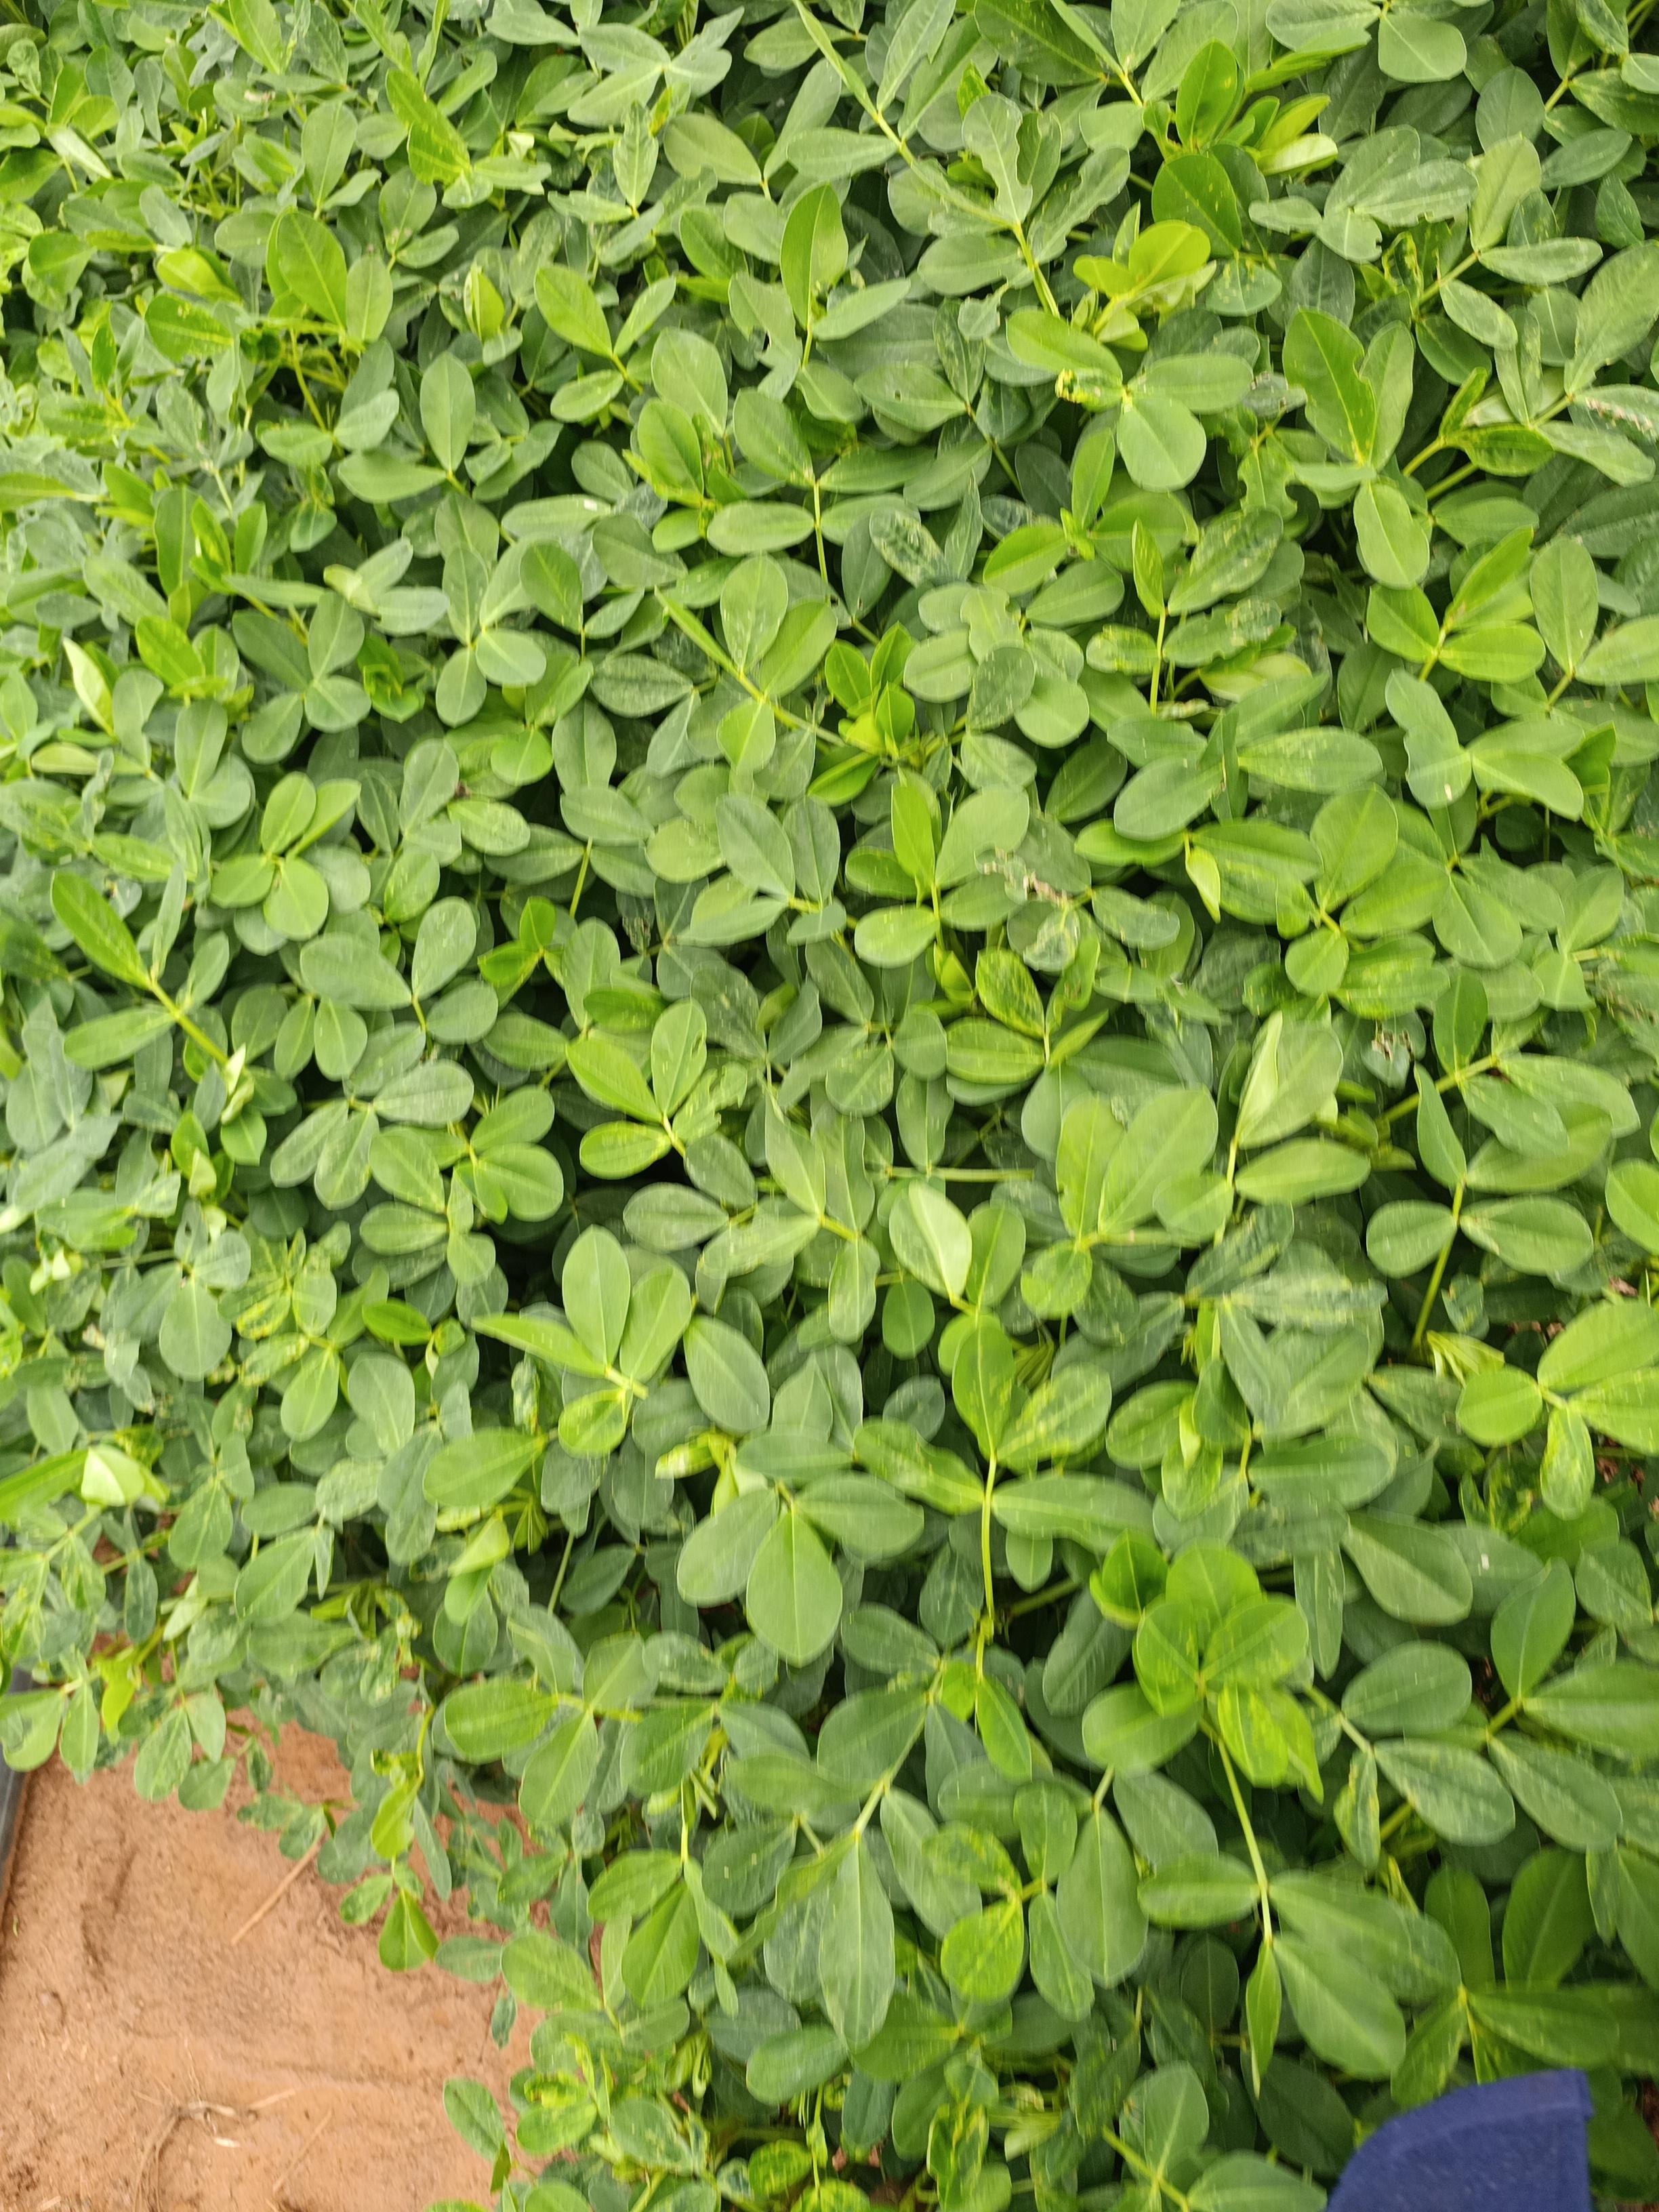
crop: groundnut
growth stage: pegging
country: Kenya
